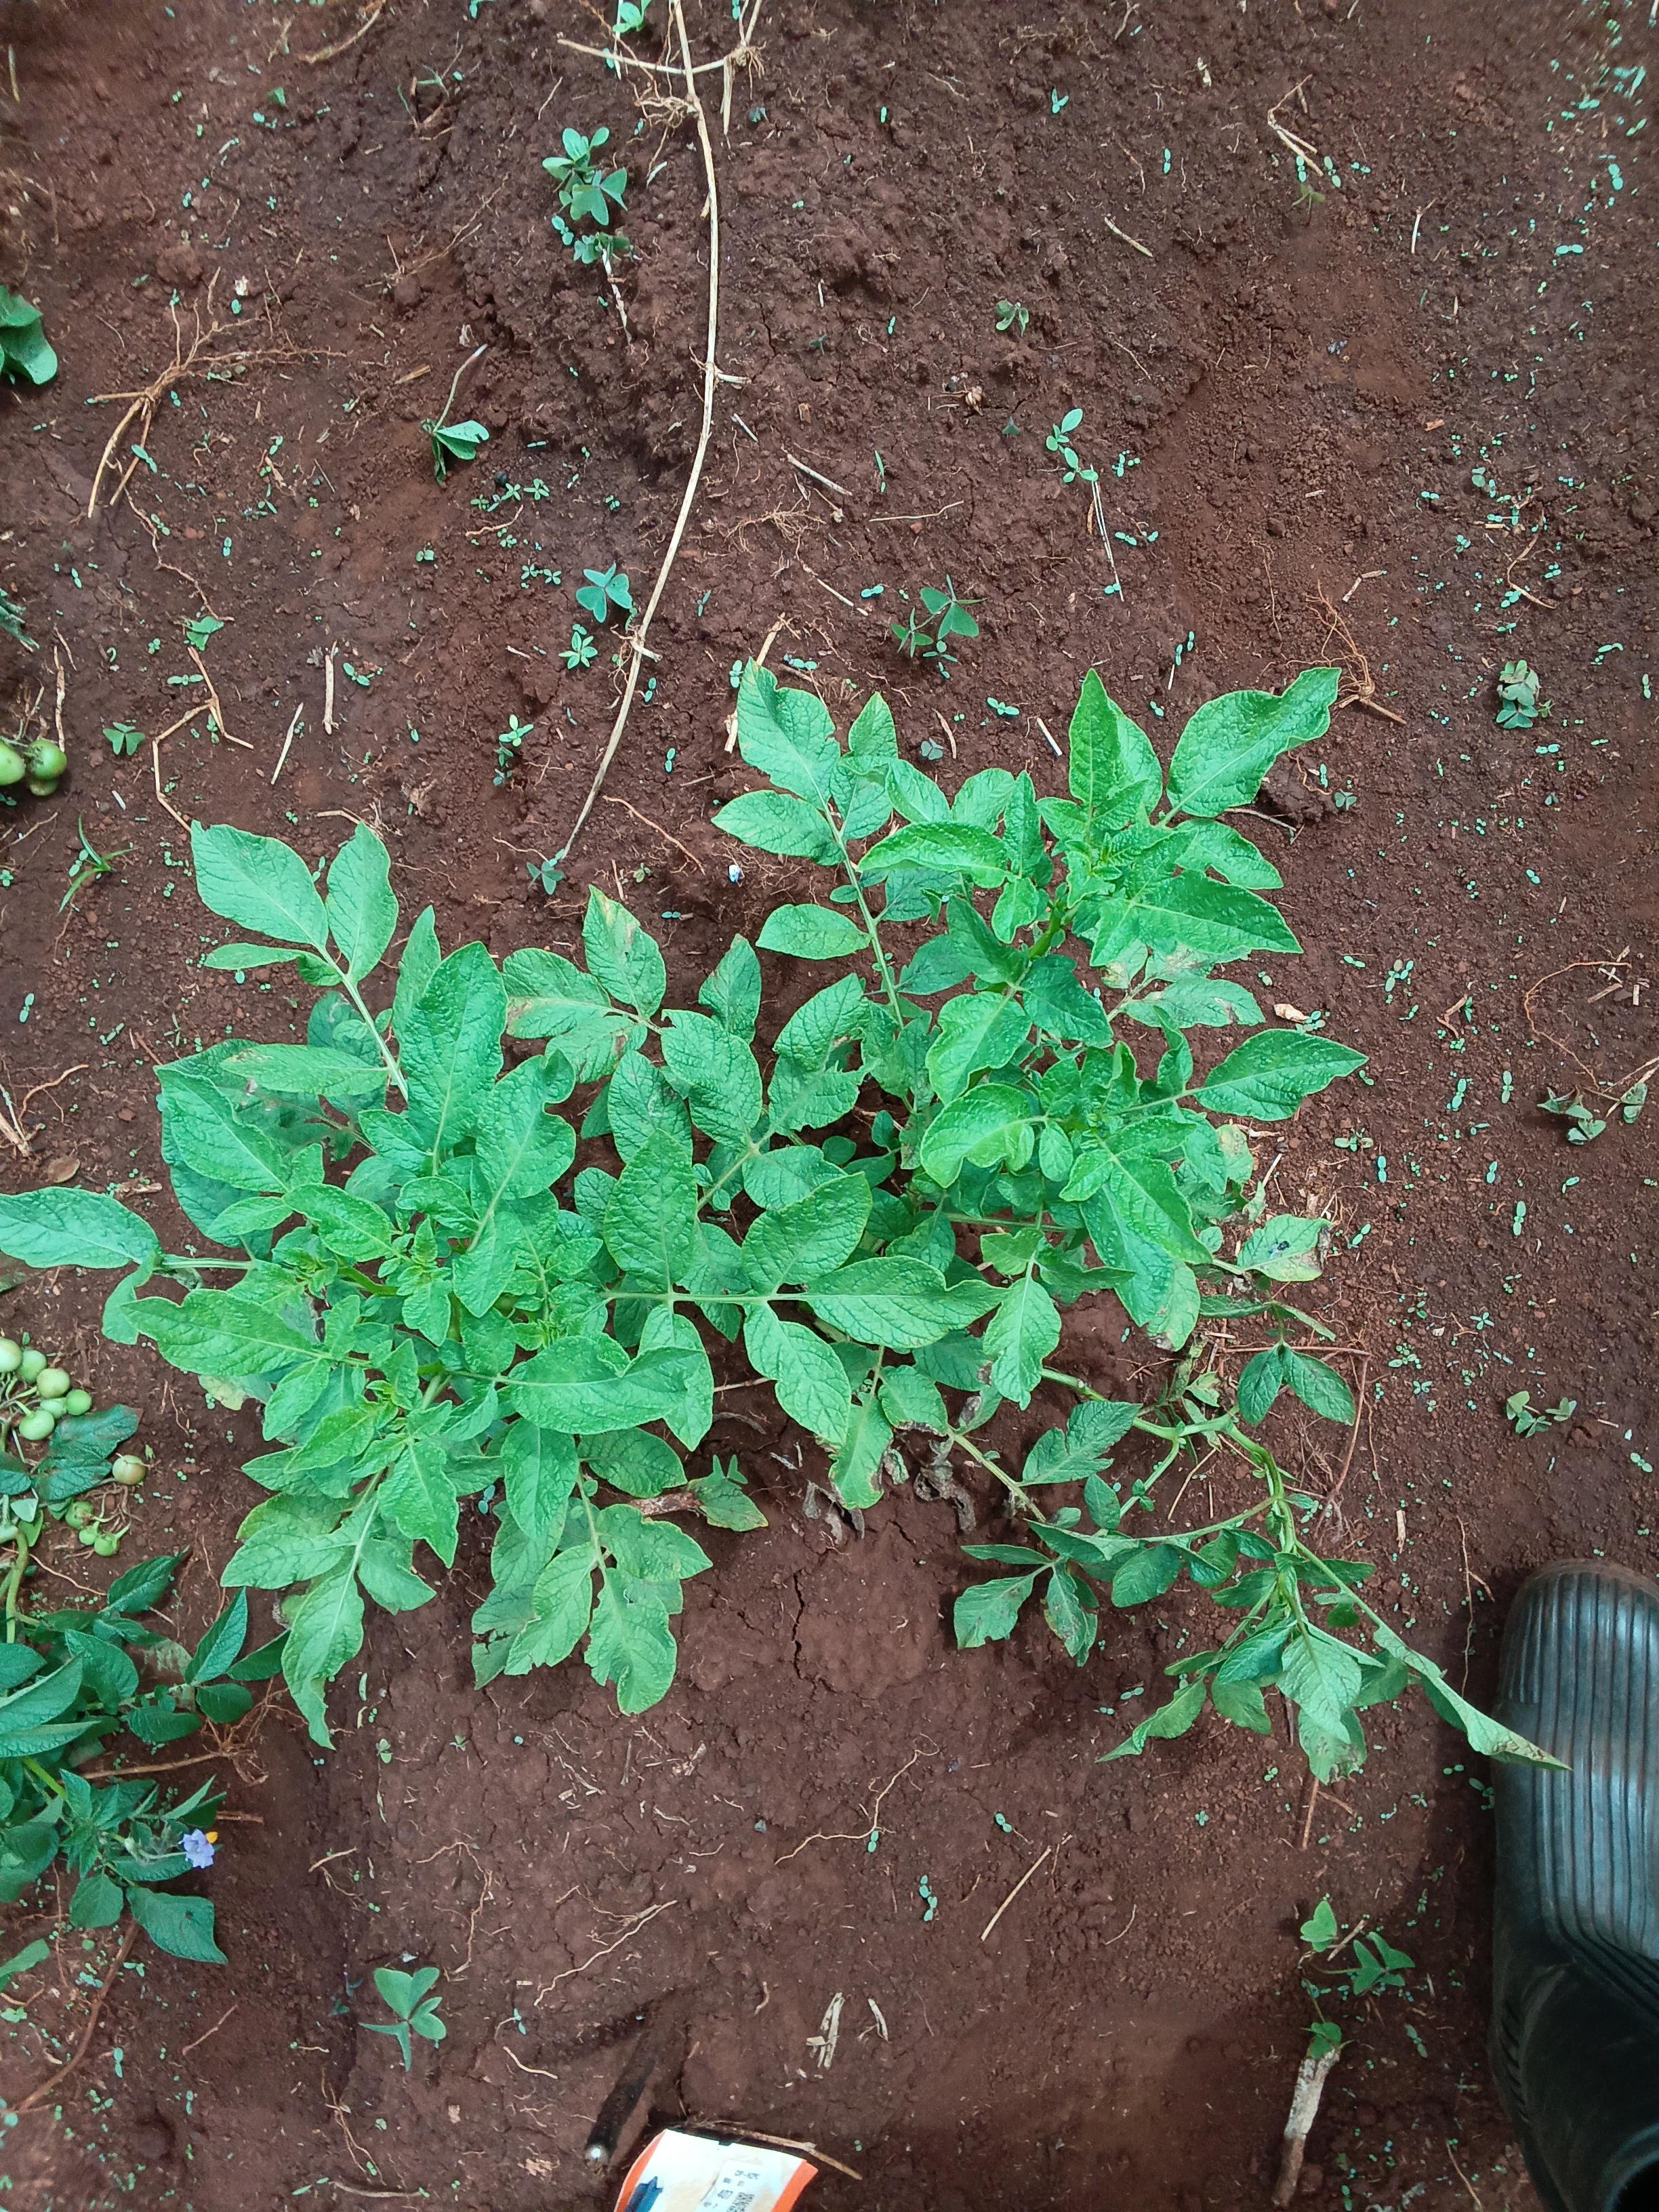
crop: potato
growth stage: flowering
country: Kenya
